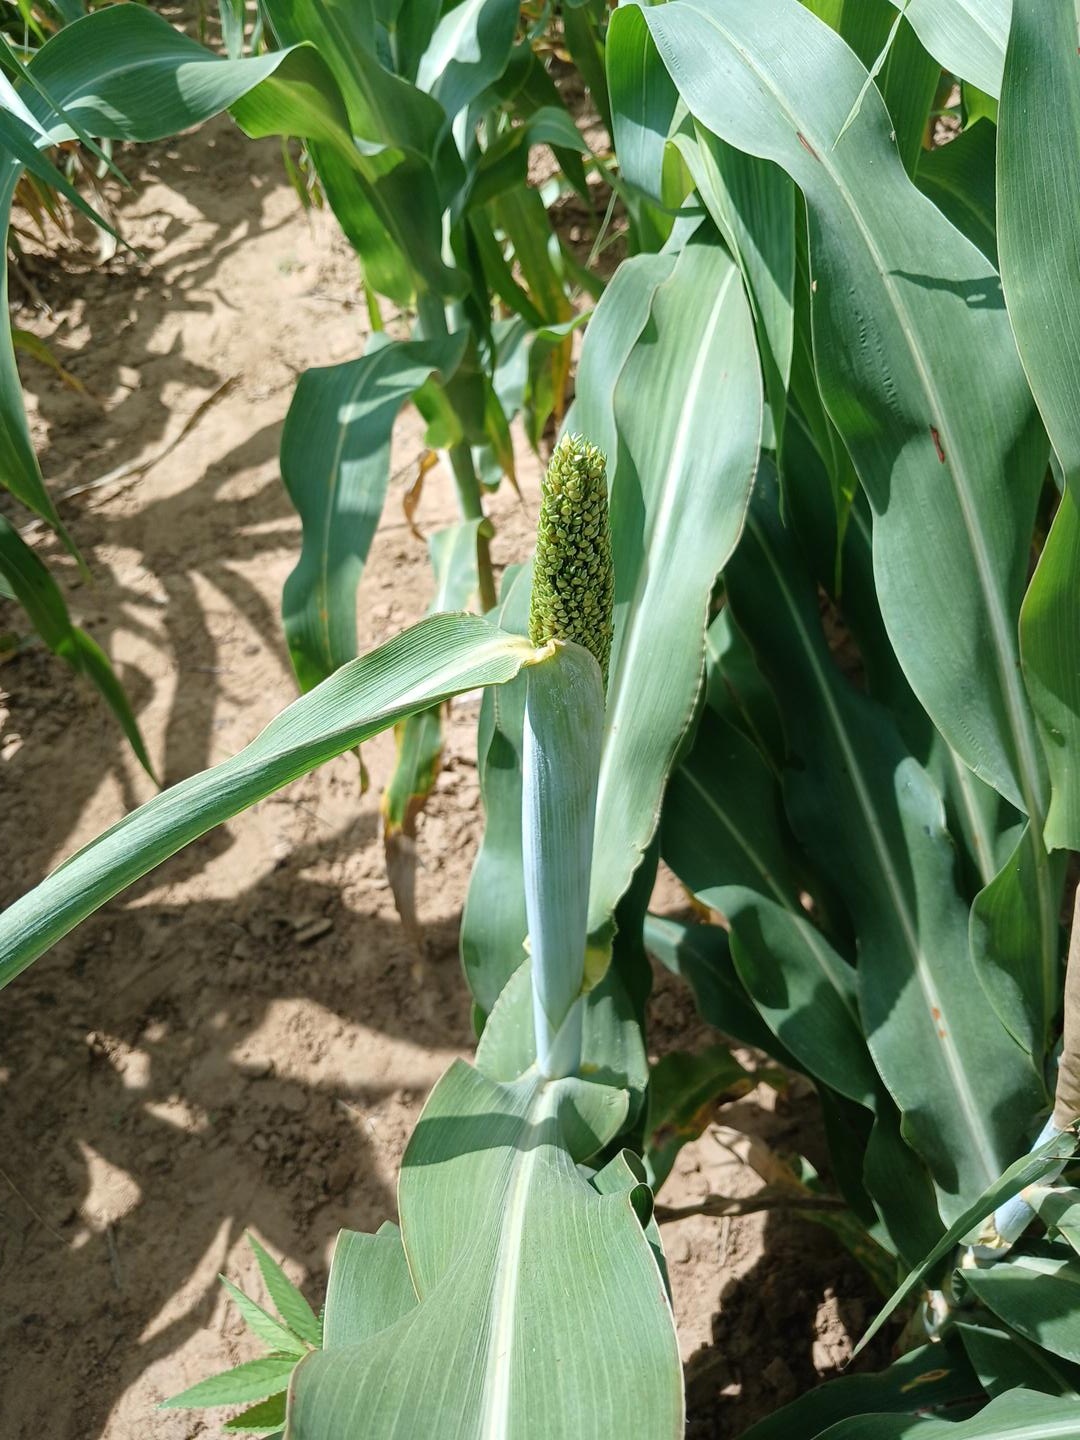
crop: sorghum
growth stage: heading tuber
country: Senegal
